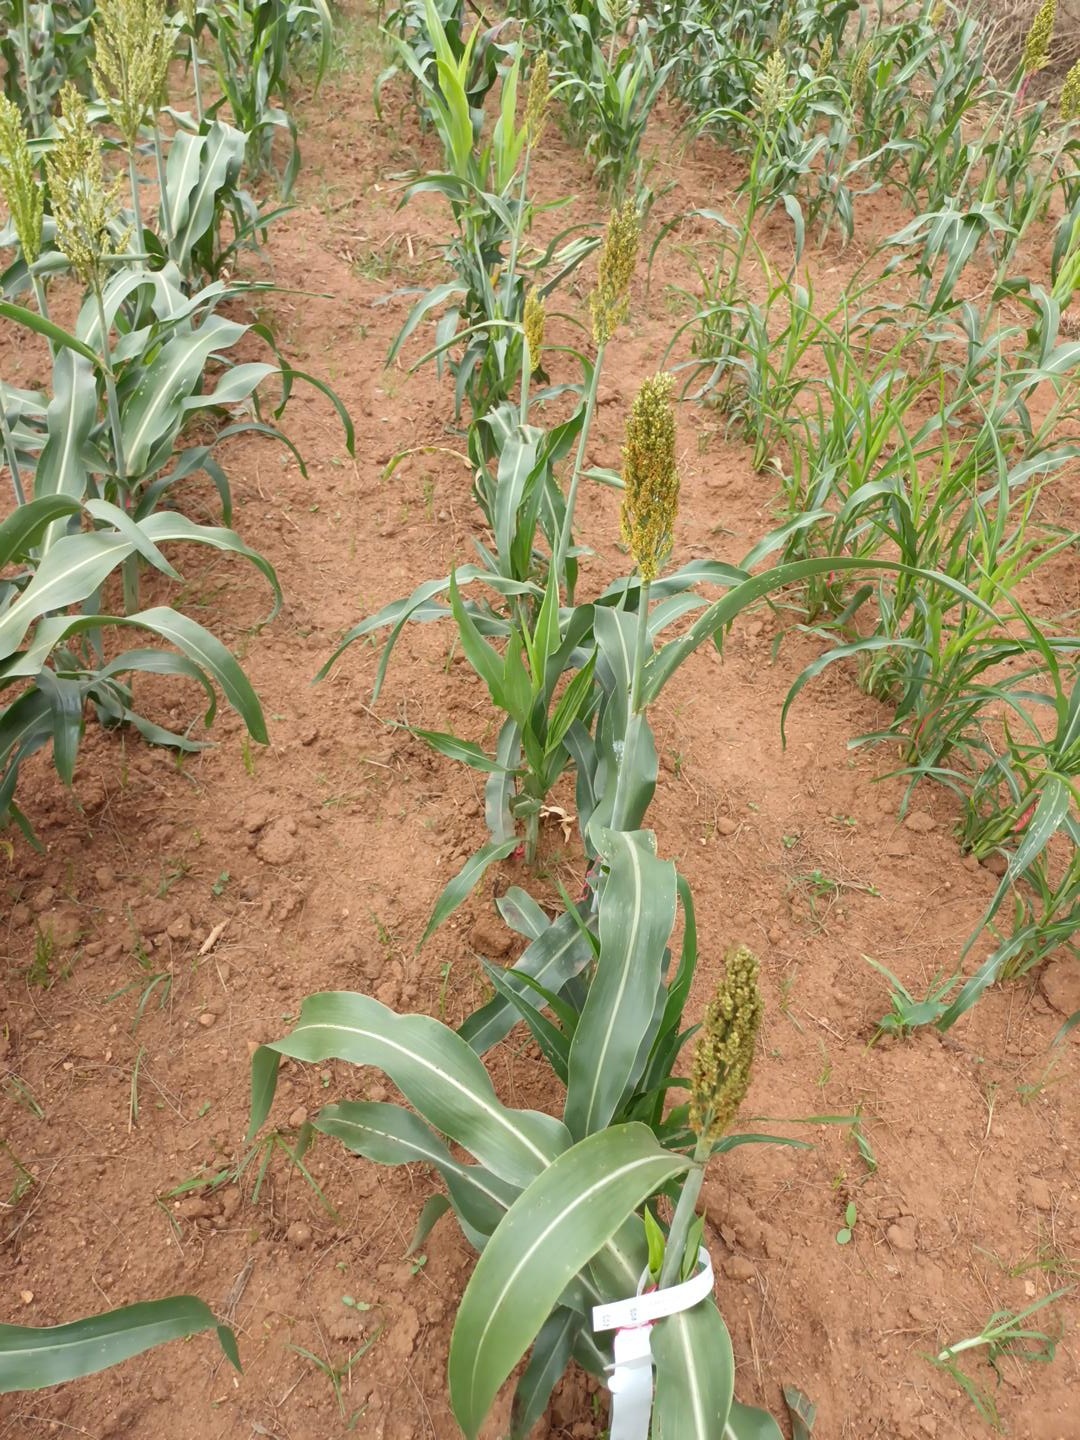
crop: sorghum
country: Kenya
